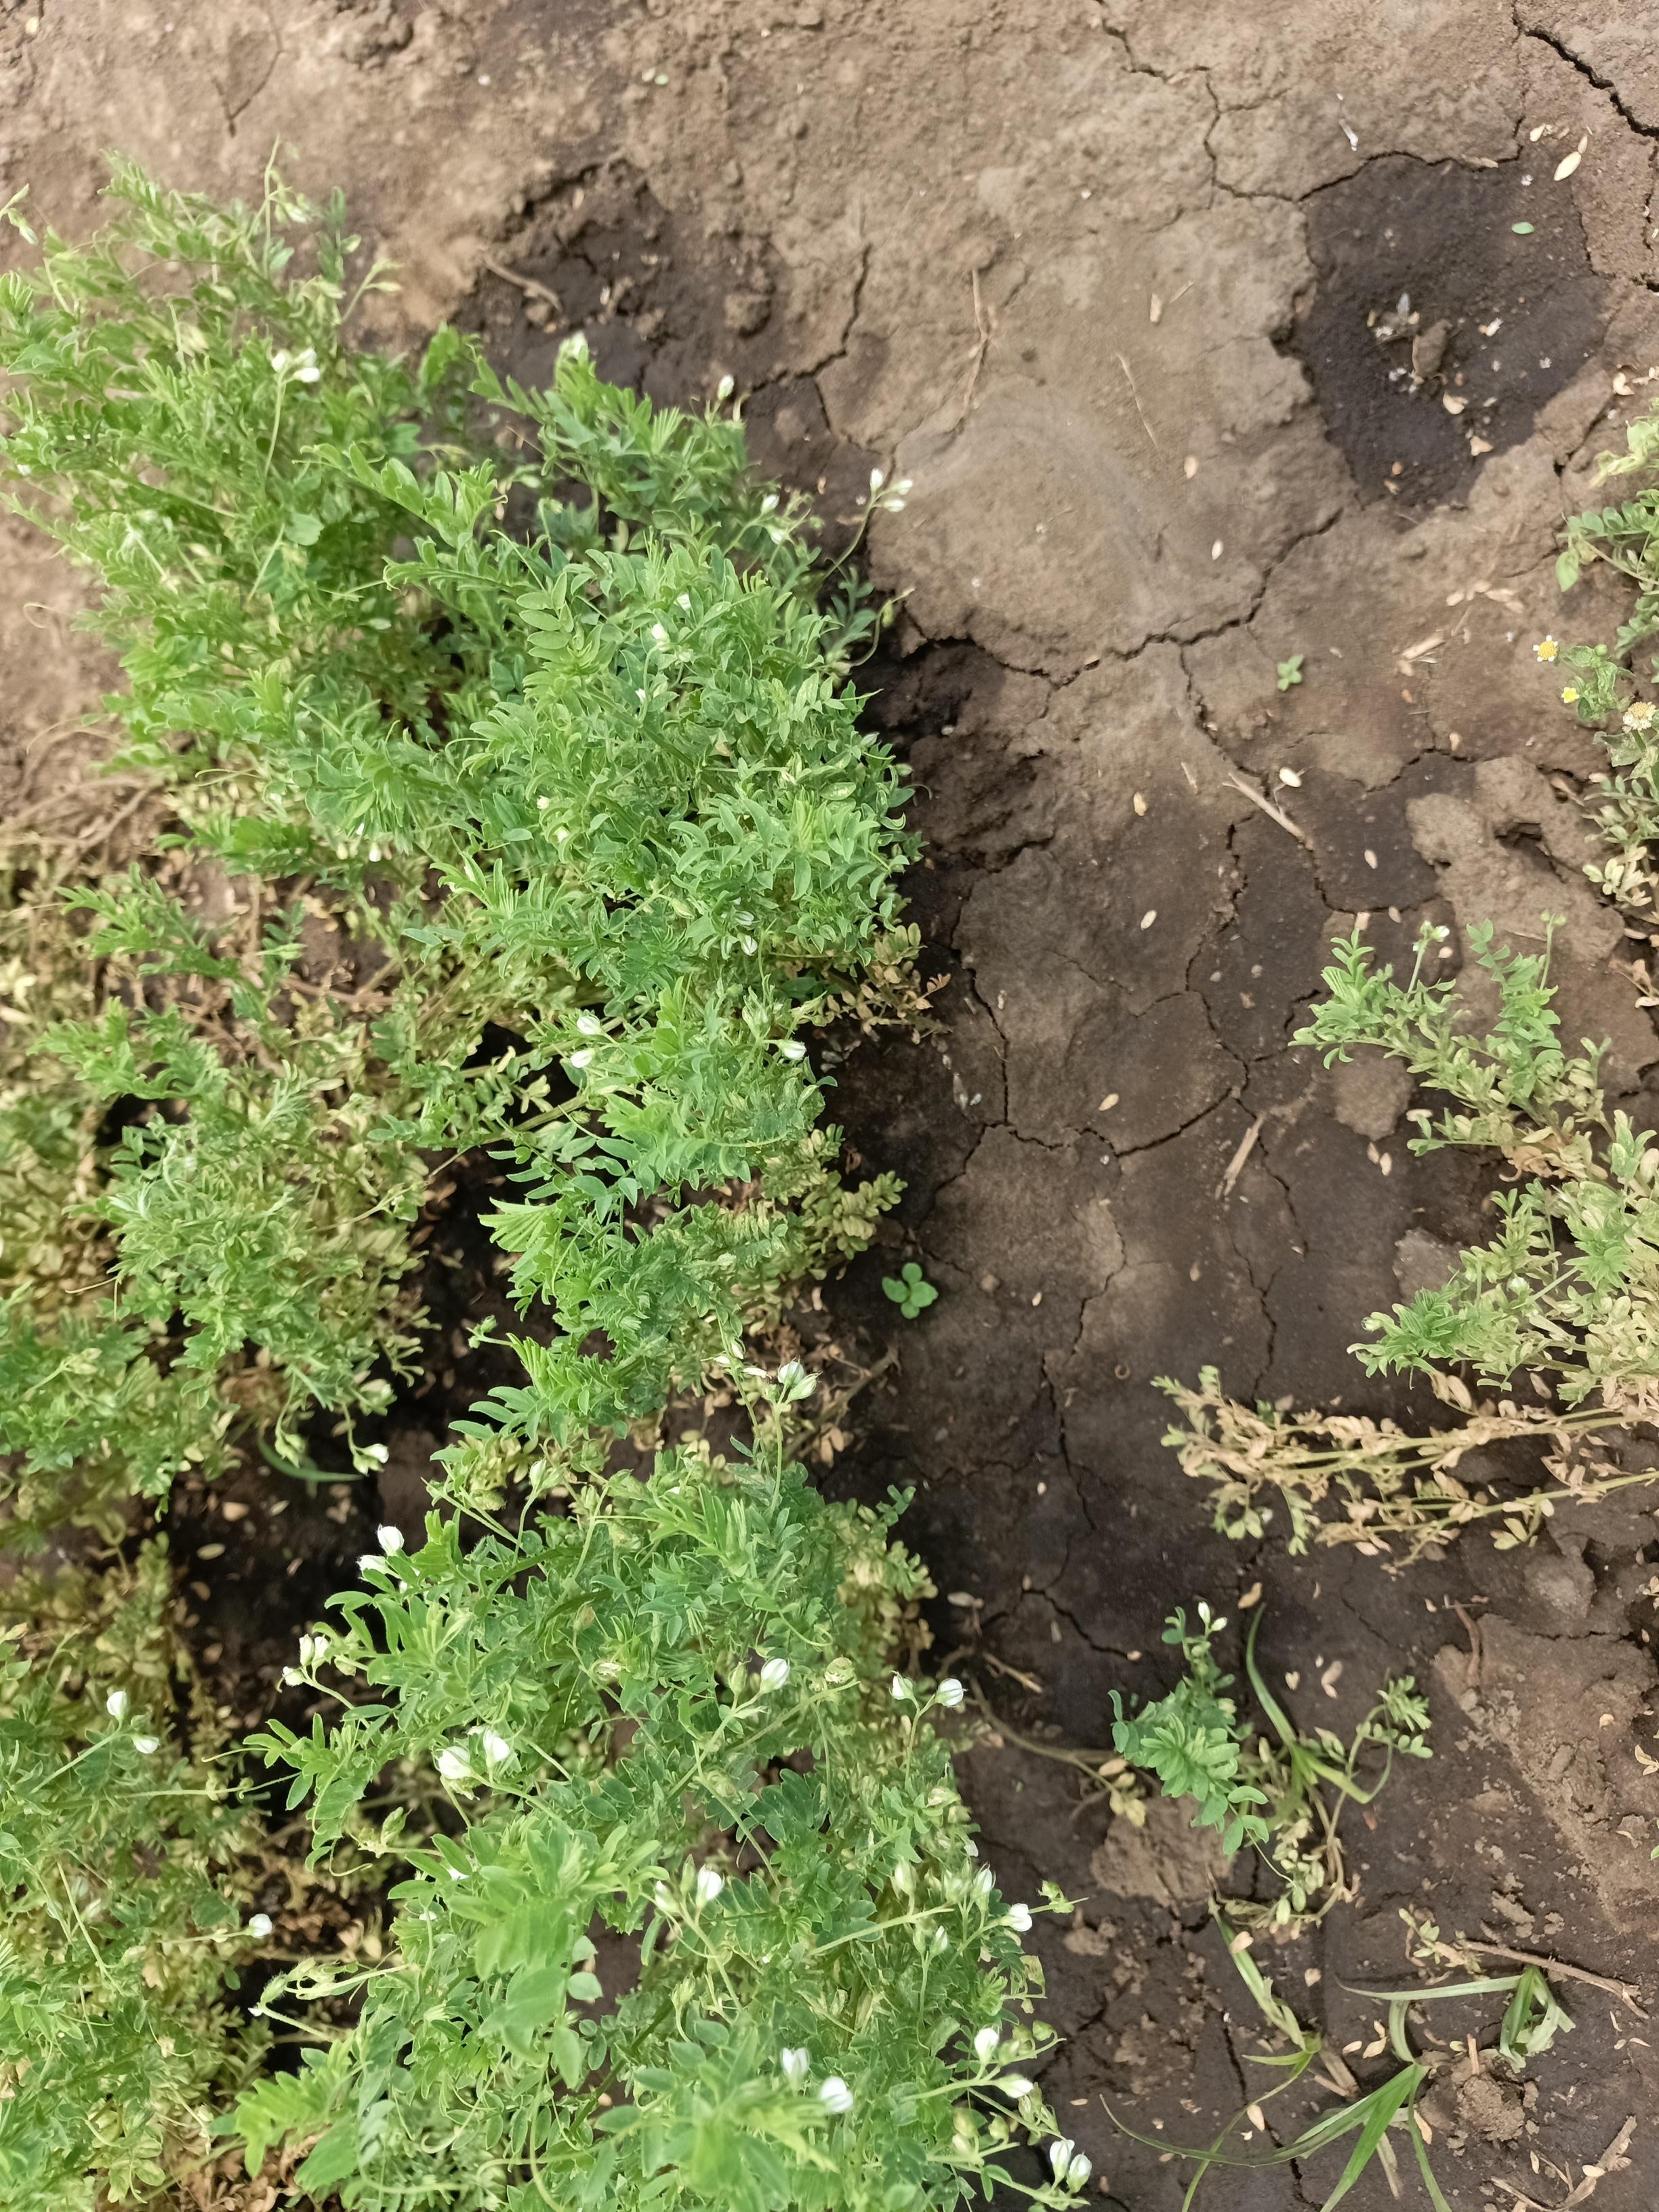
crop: lentil
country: Tanzania
